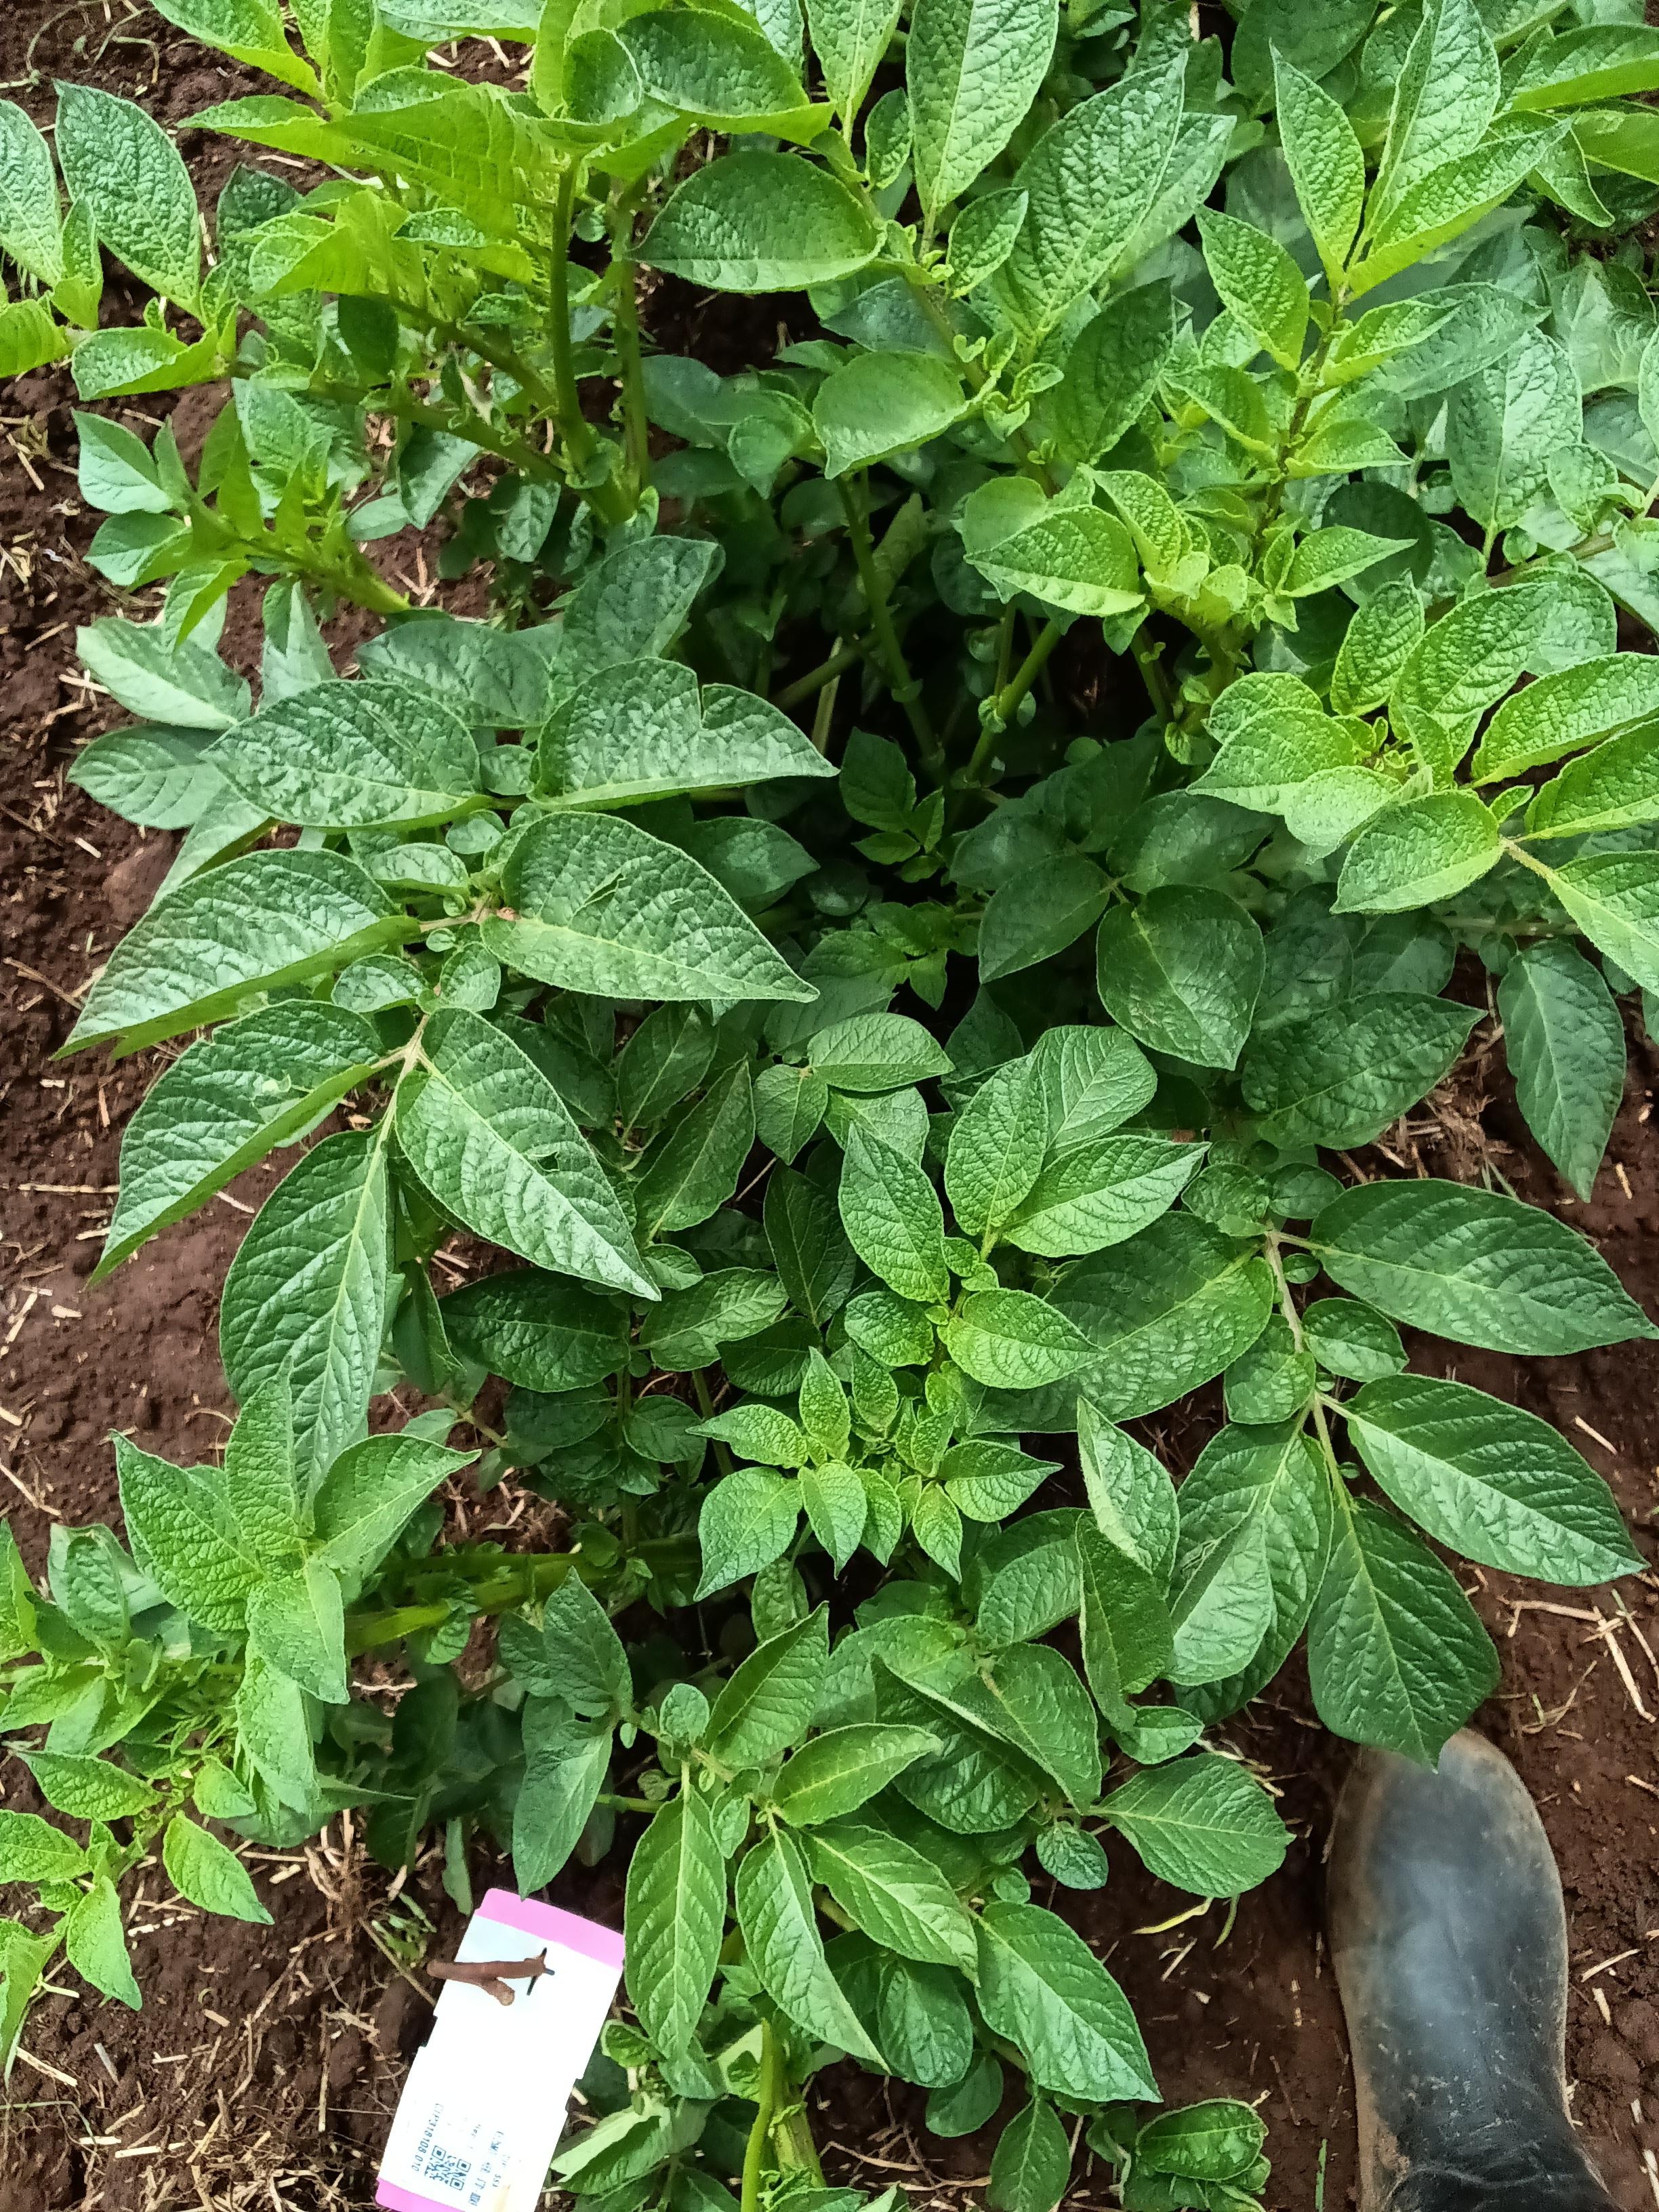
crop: potato
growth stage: vegetative
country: Kenya
